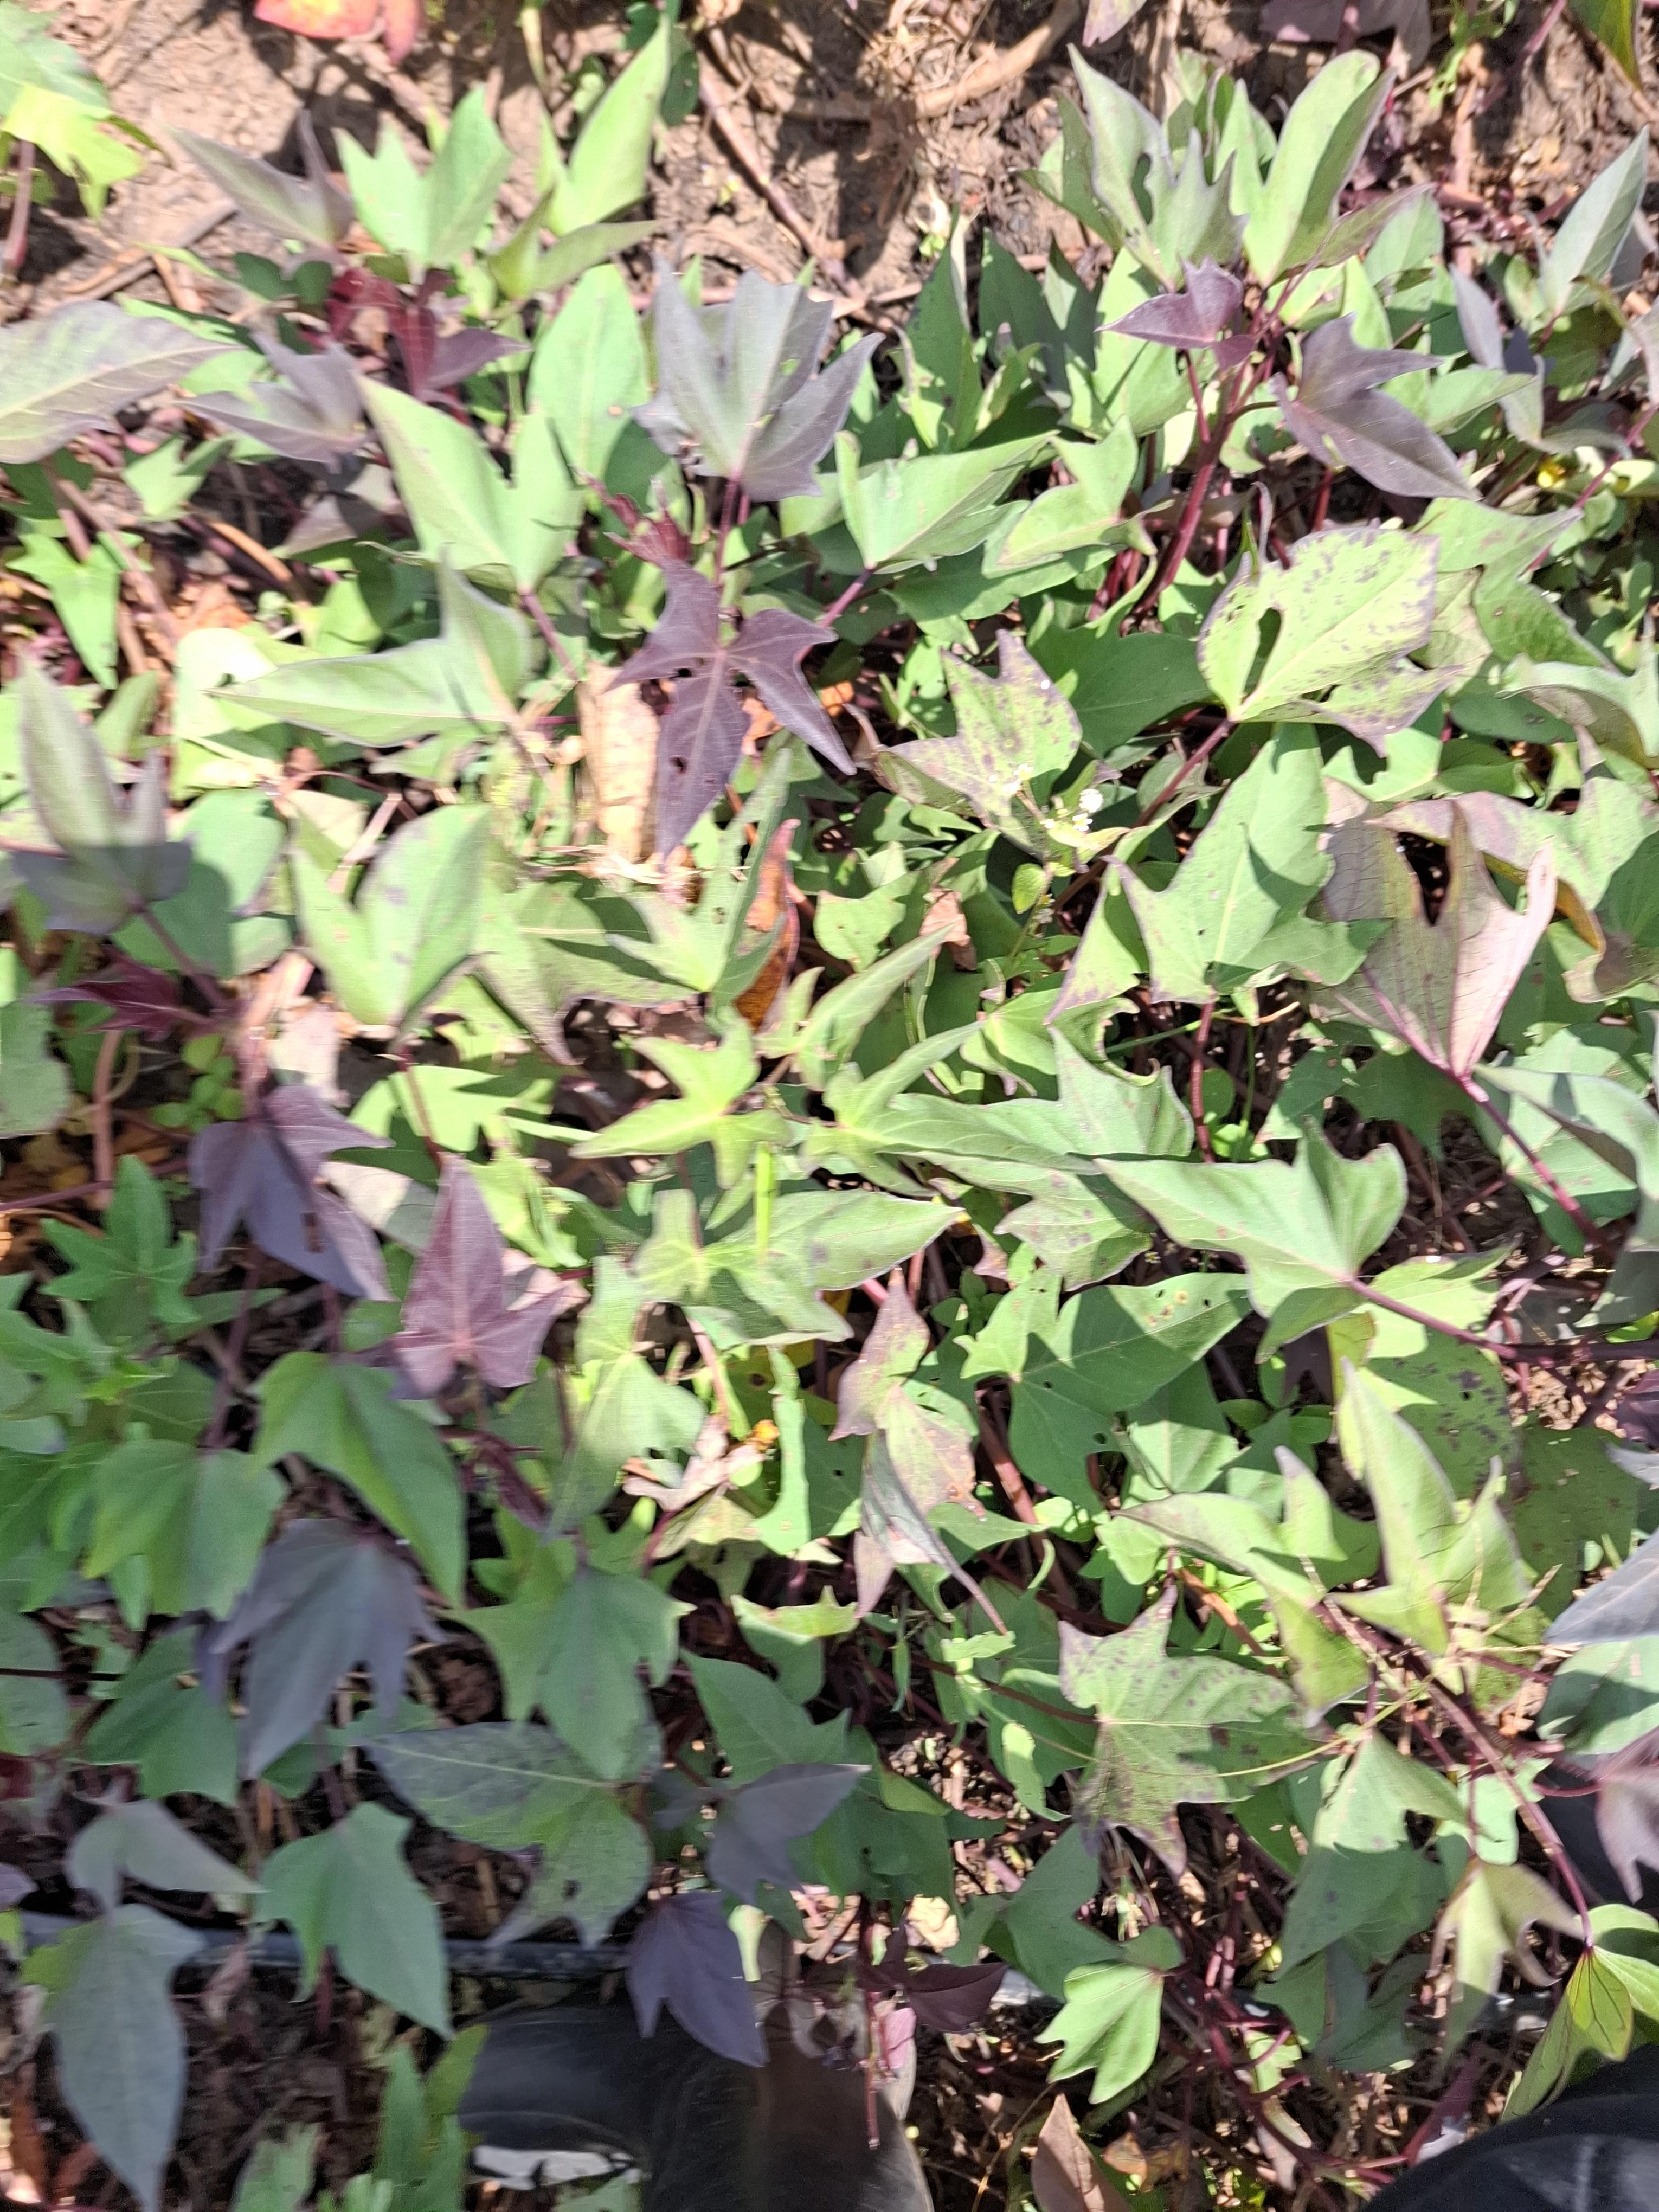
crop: sweet potato
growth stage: flowering
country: Tanzania
